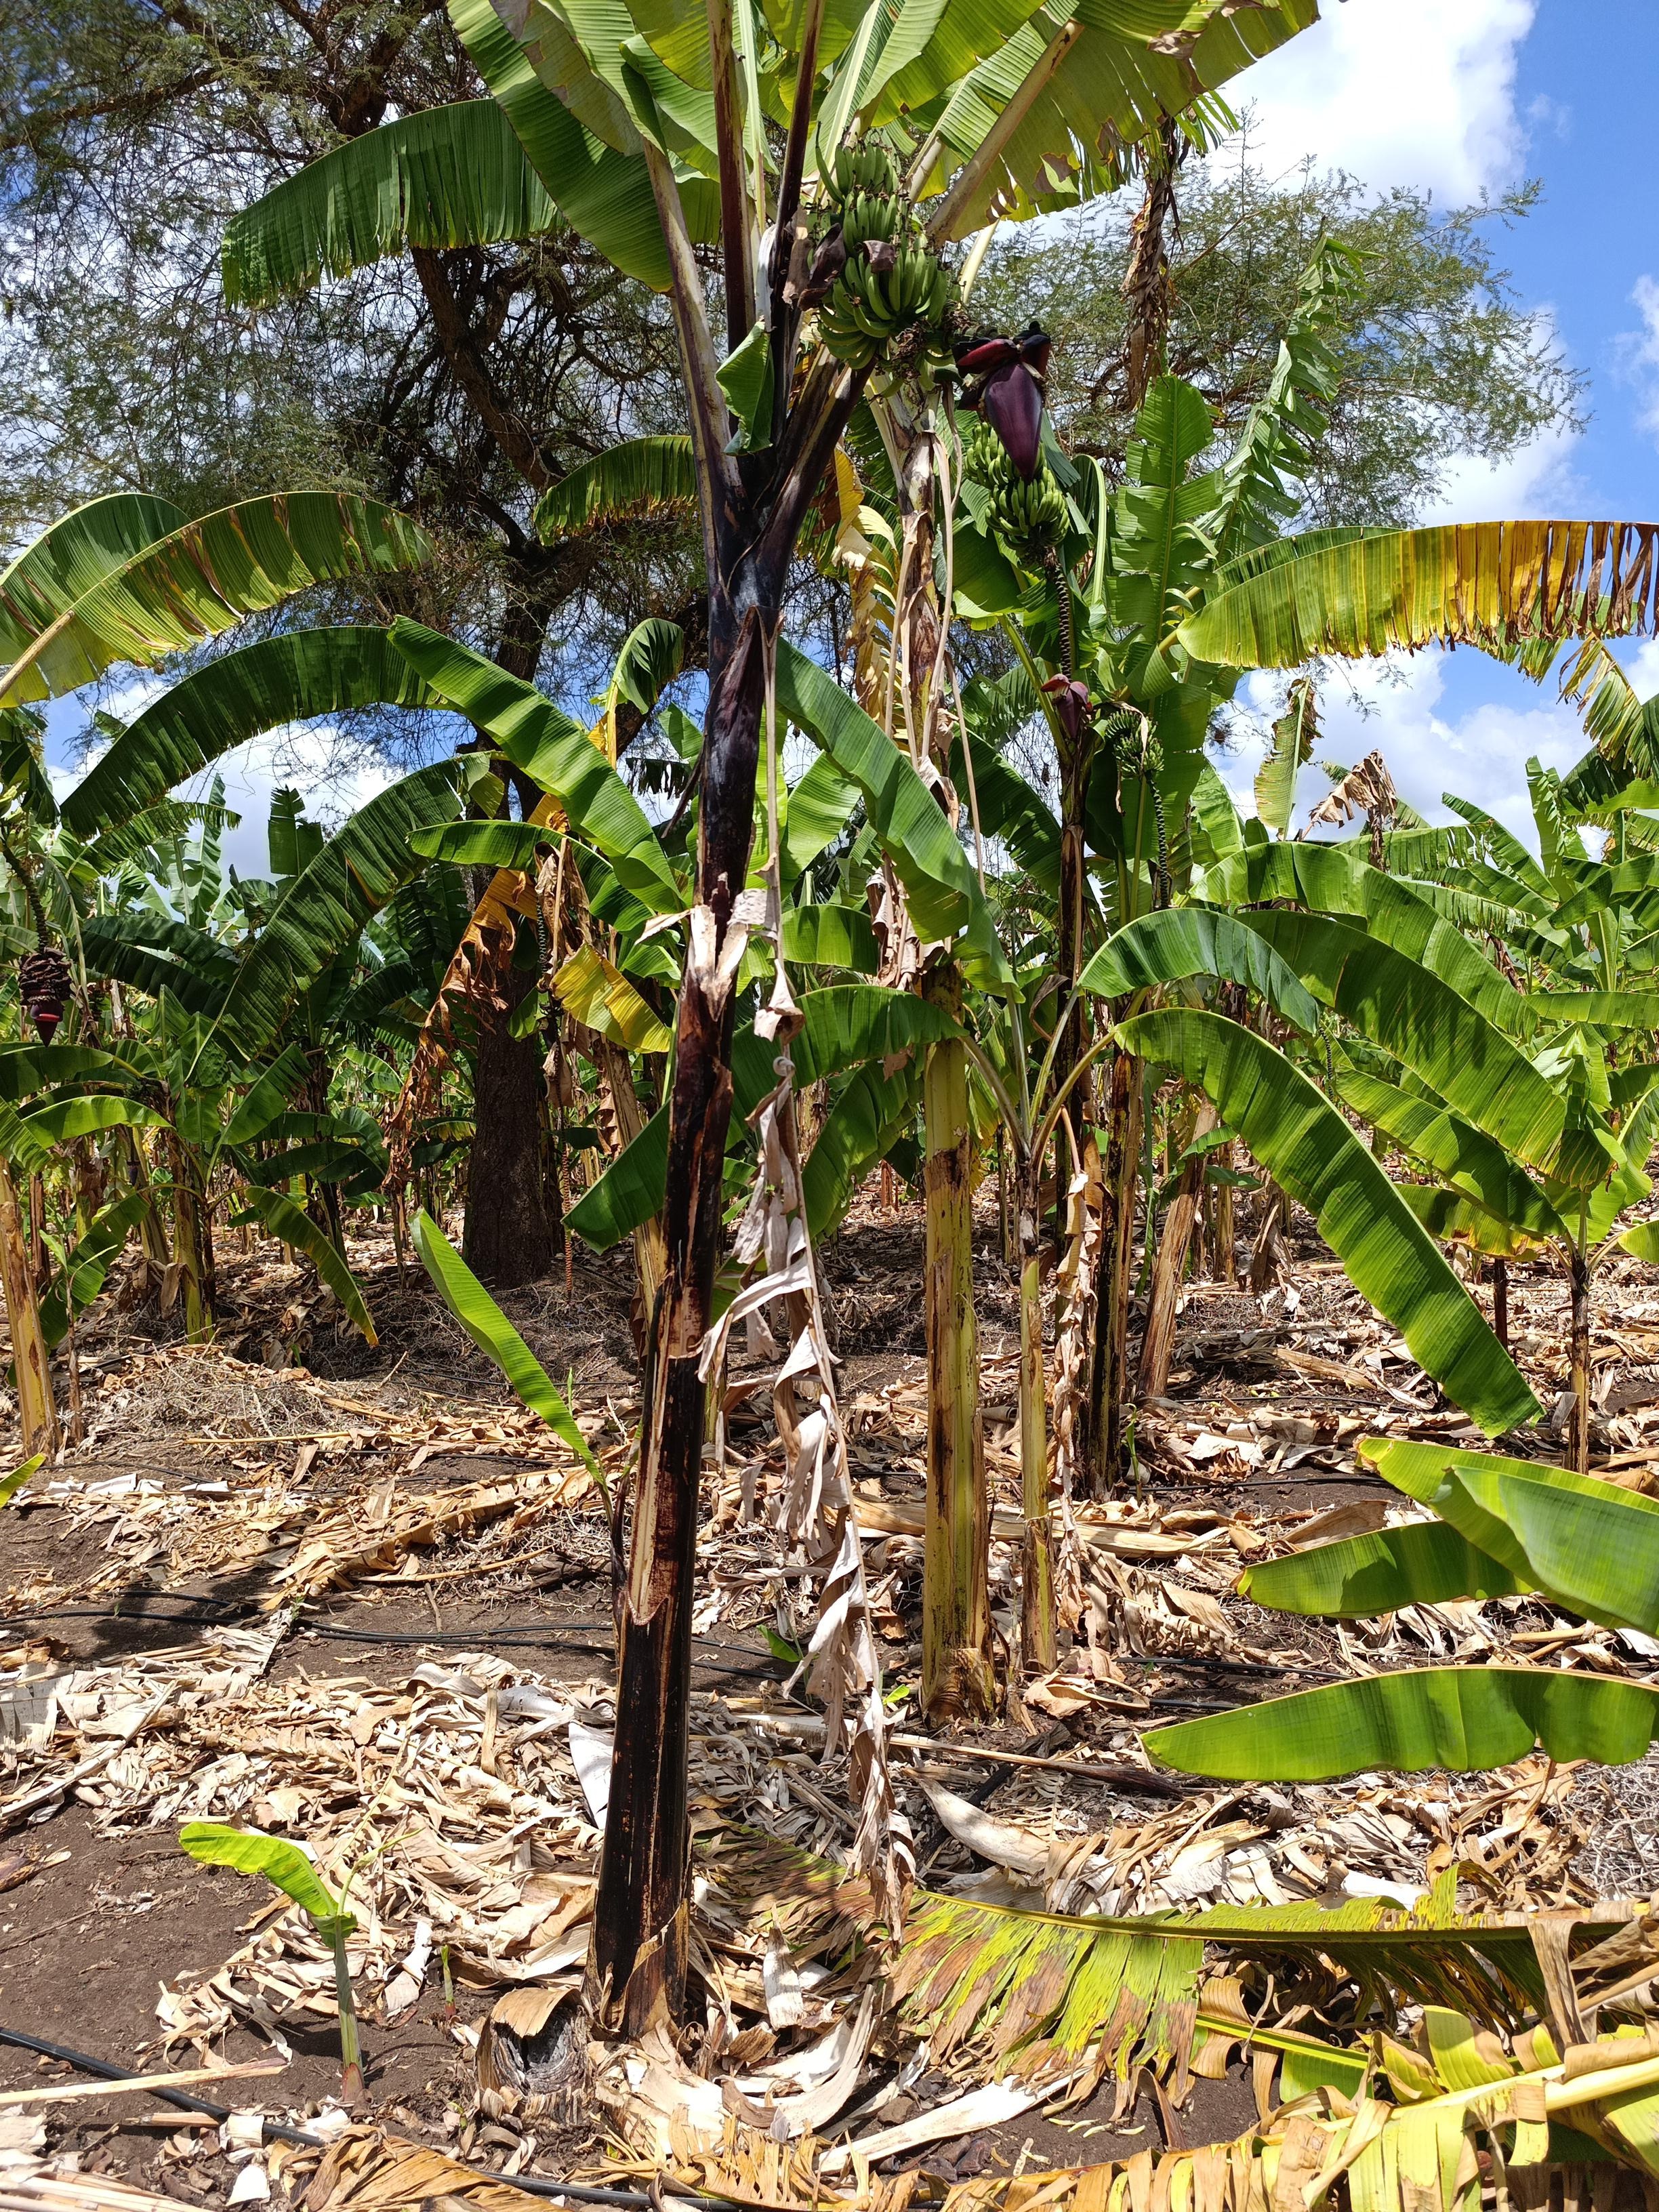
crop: banana
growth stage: development fruit
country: Tanzania
